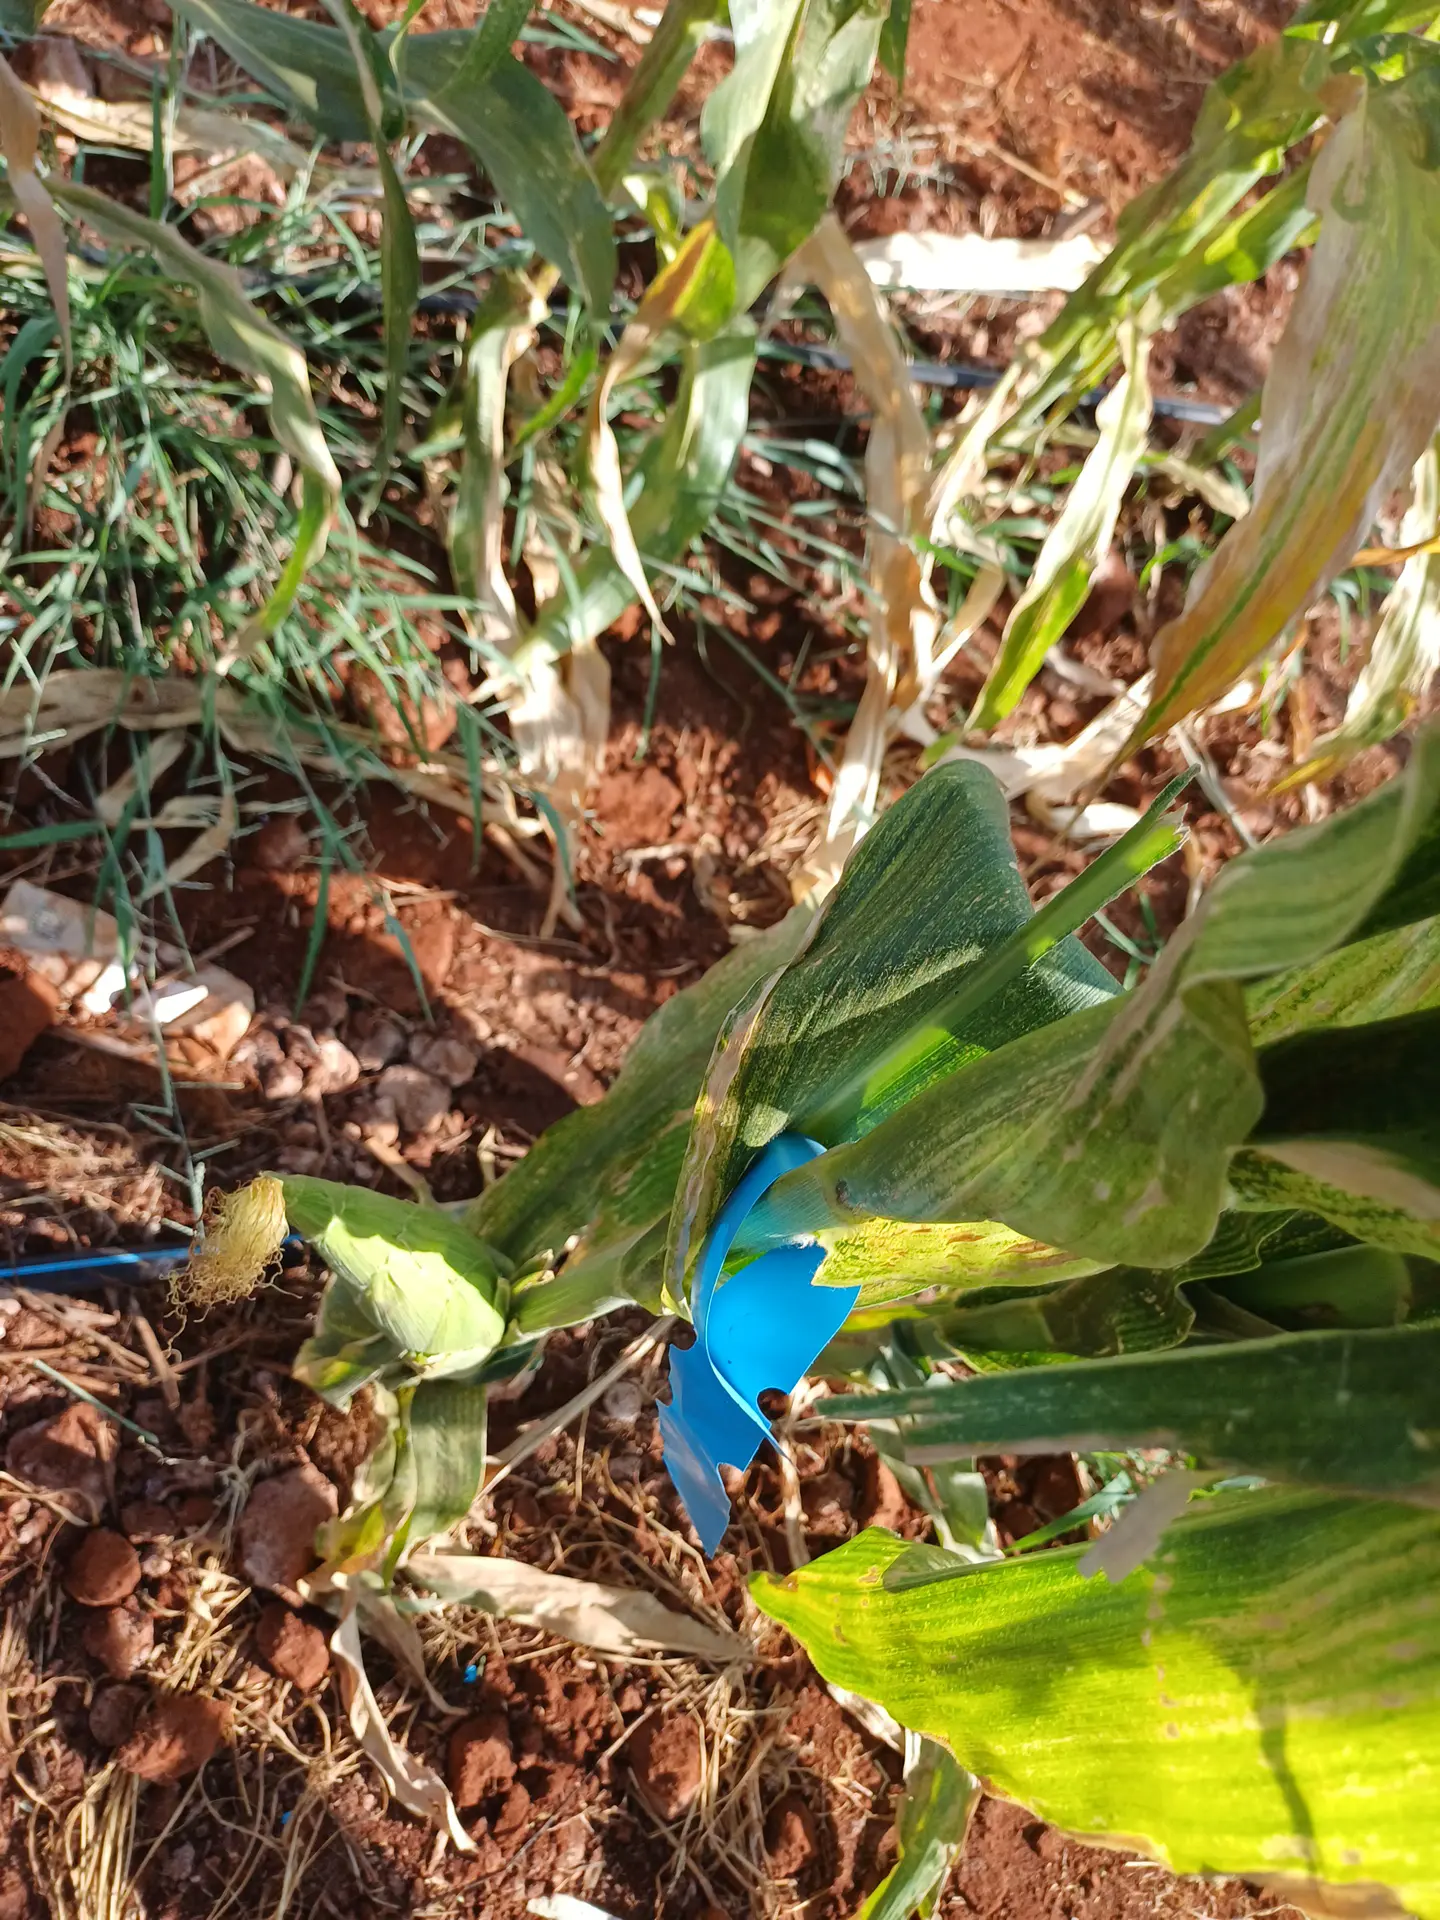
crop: maize
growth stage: flowering
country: Kenya
